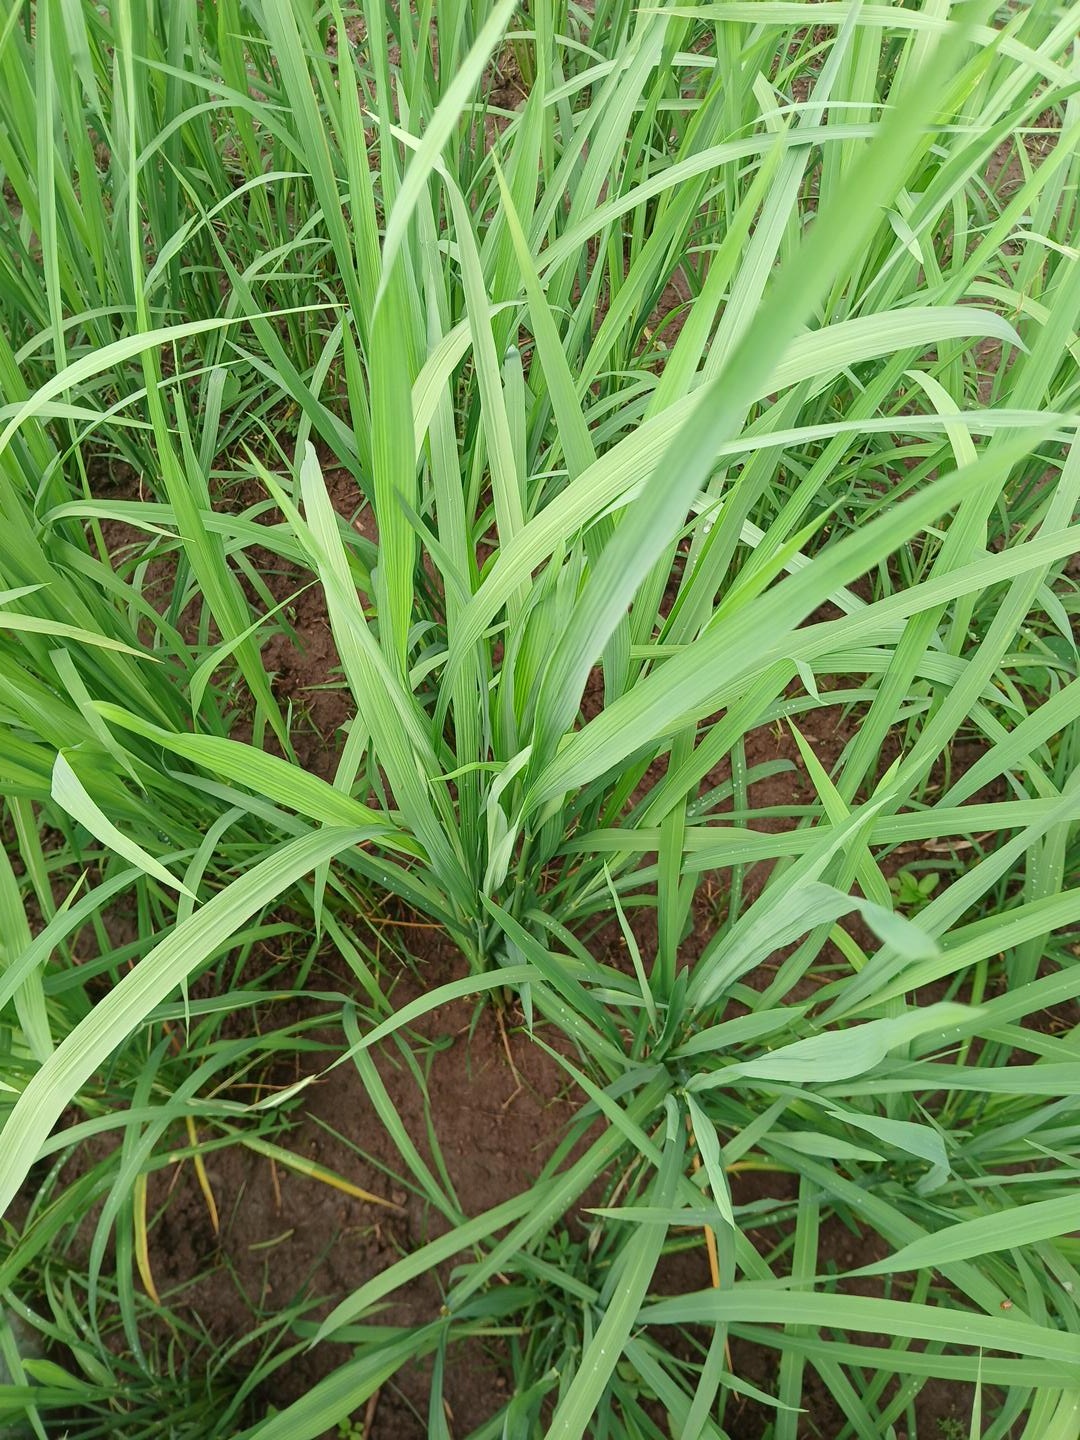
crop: rice
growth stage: elongation stem
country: Côte d'Ivoire
